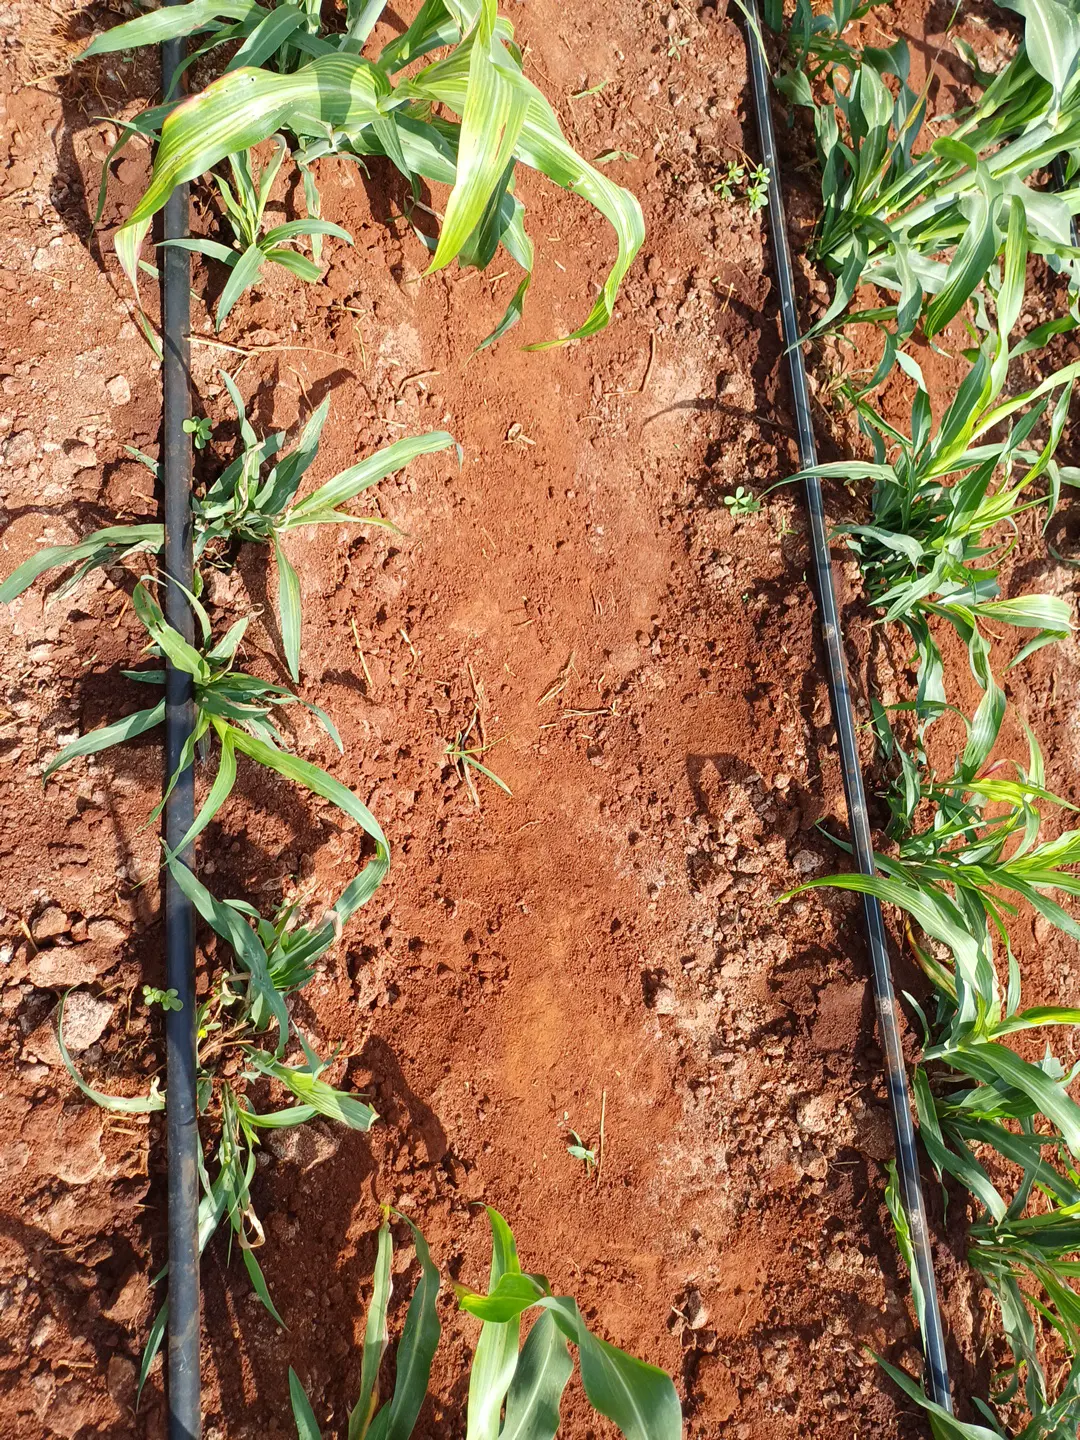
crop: sorghum
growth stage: elongation stem
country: Kenya
